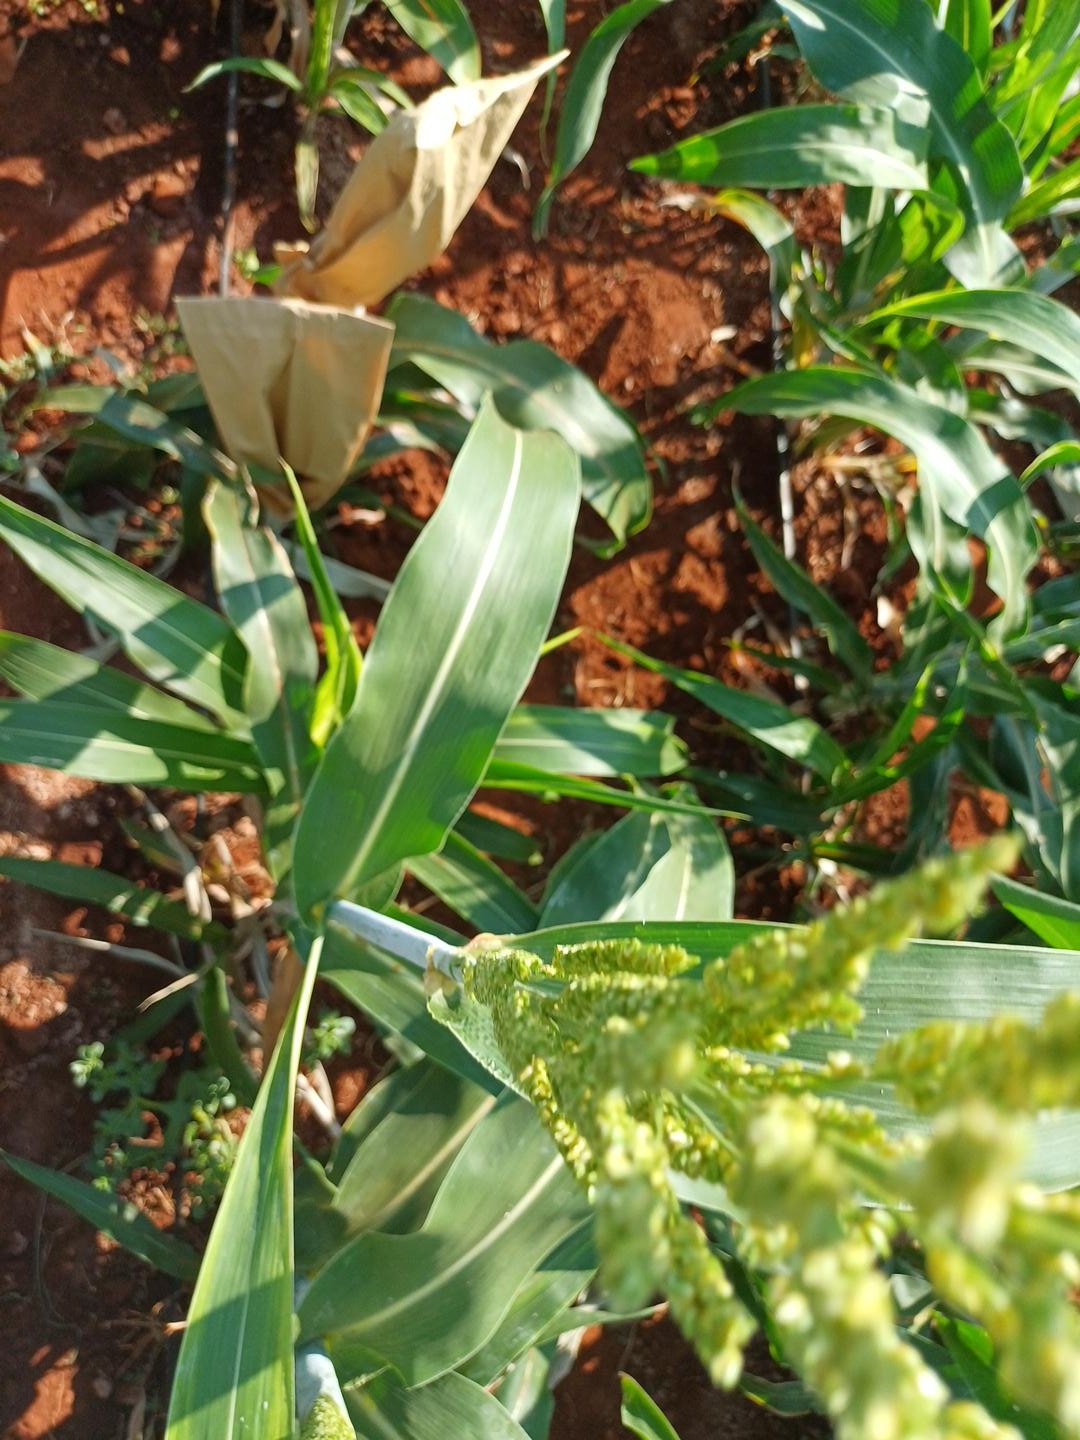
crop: sorghum
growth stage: heading tuber
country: Kenya
